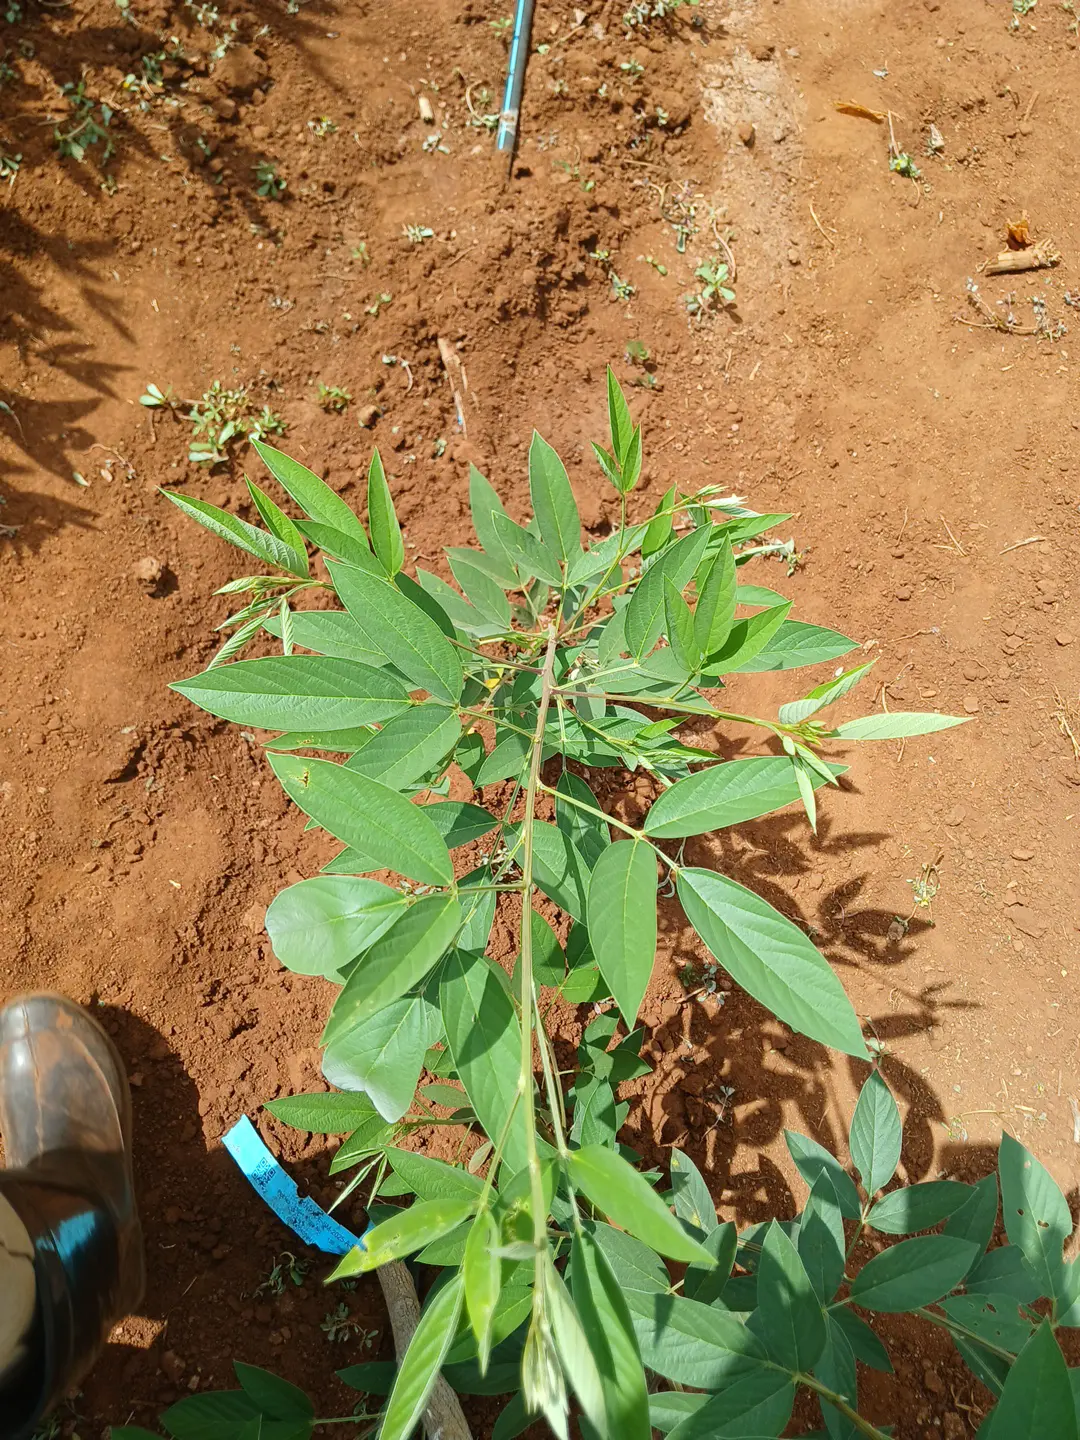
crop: pigeonpea
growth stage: vegetative
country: Kenya
